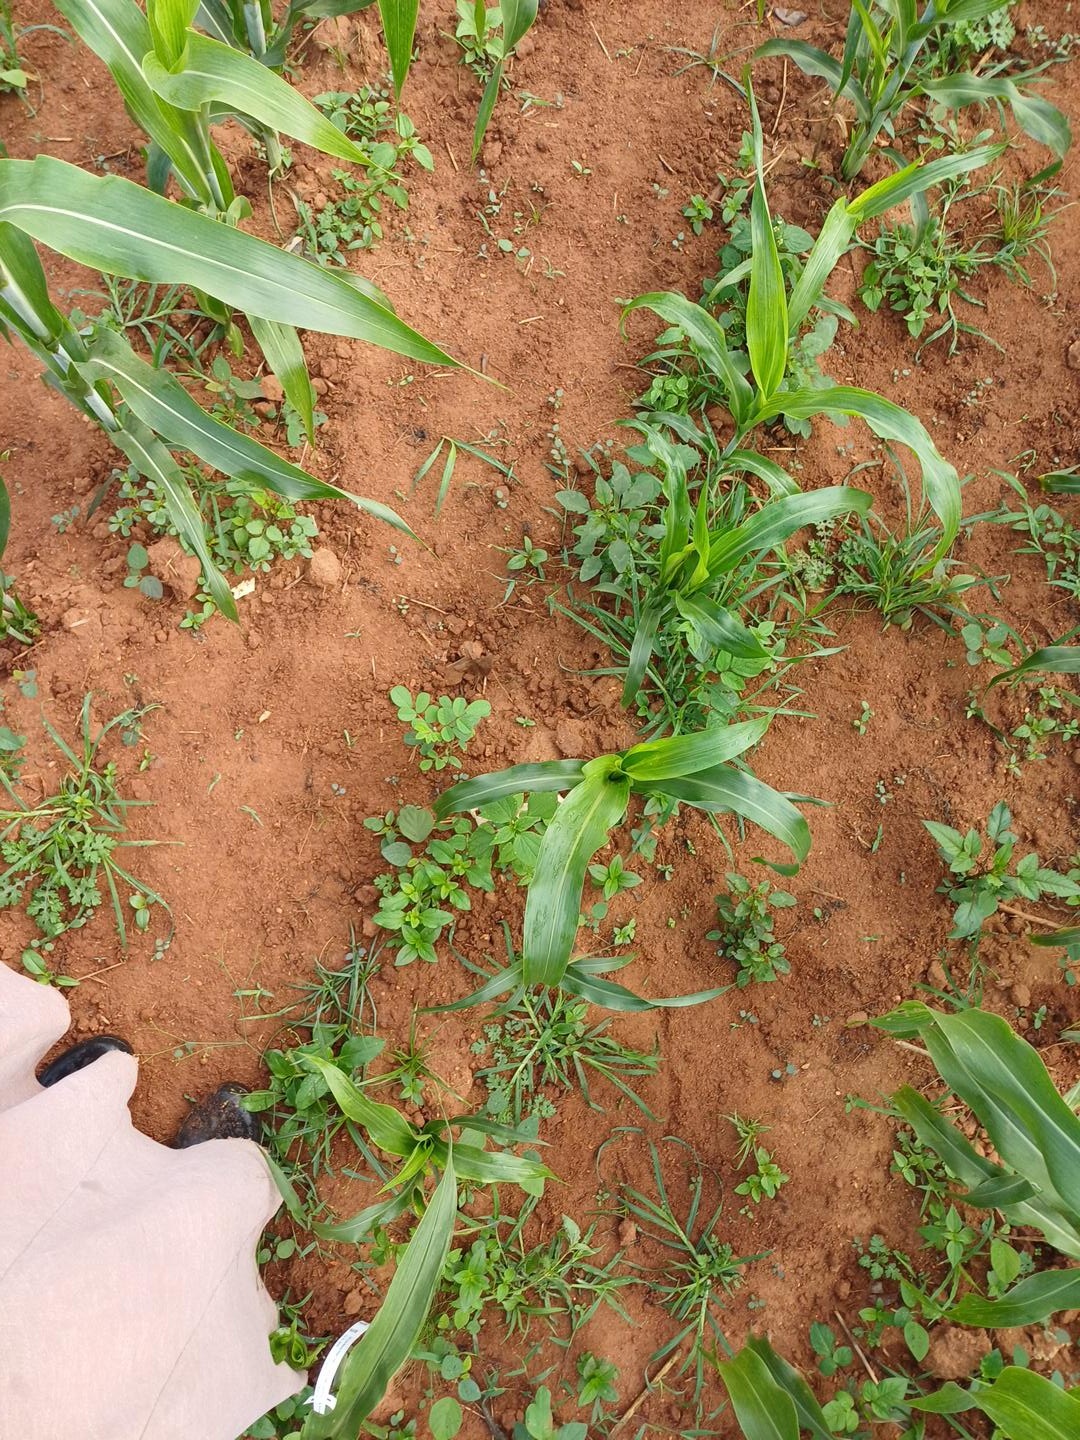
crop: sorghum
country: Kenya
